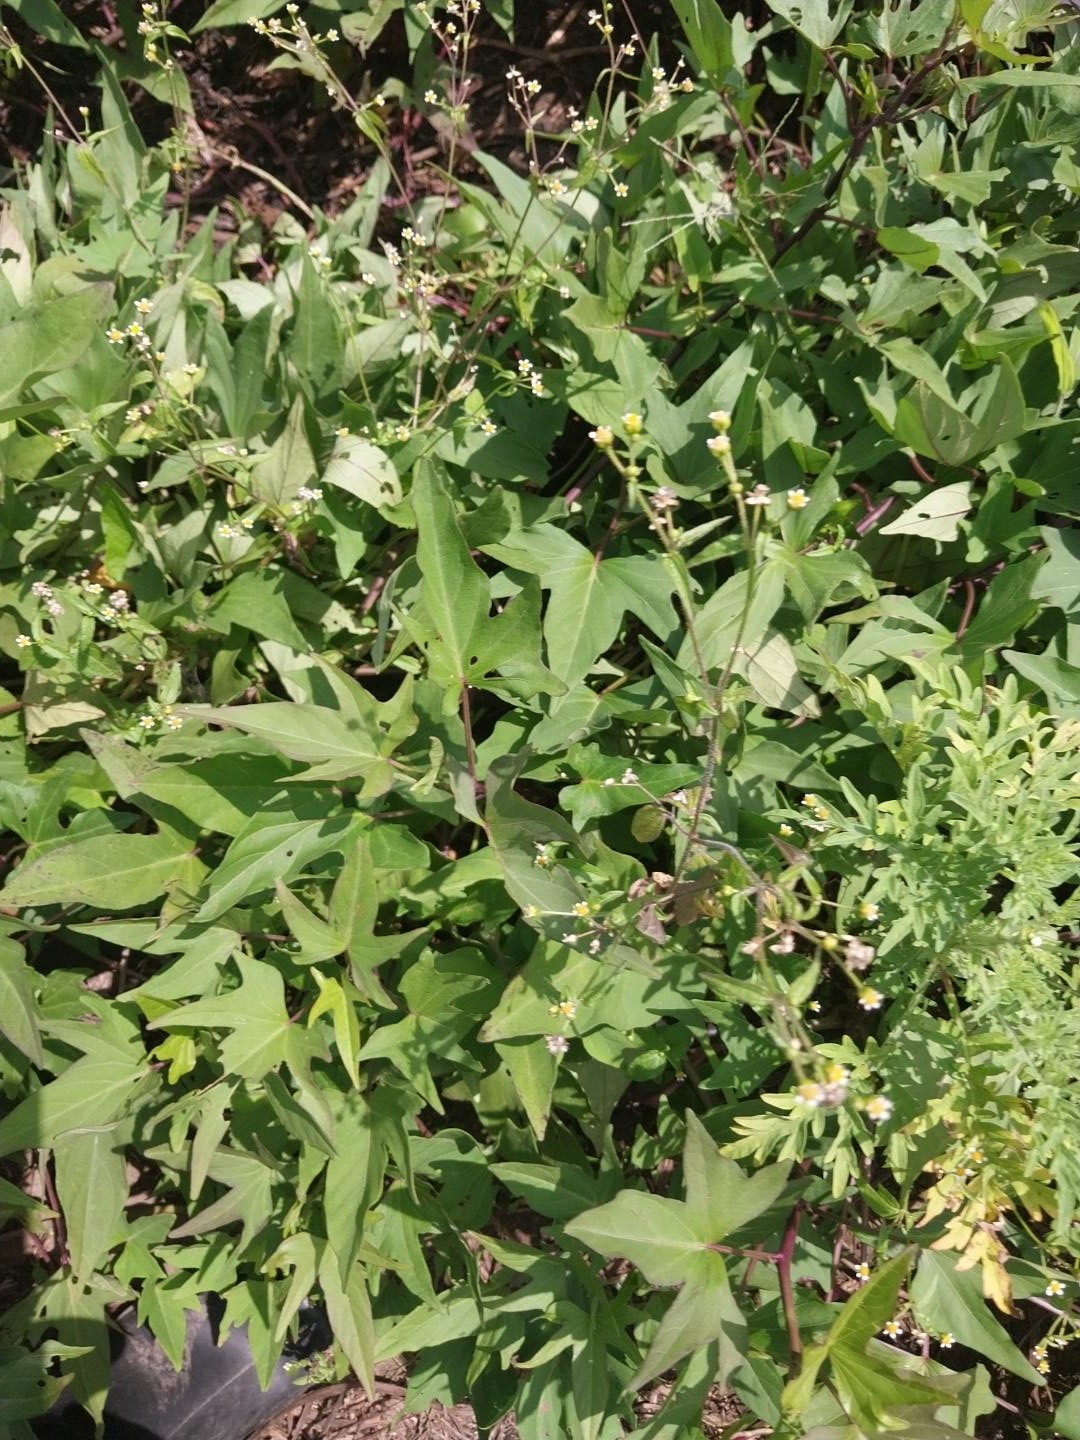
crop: sweet potato
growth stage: flowering
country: Tanzania
